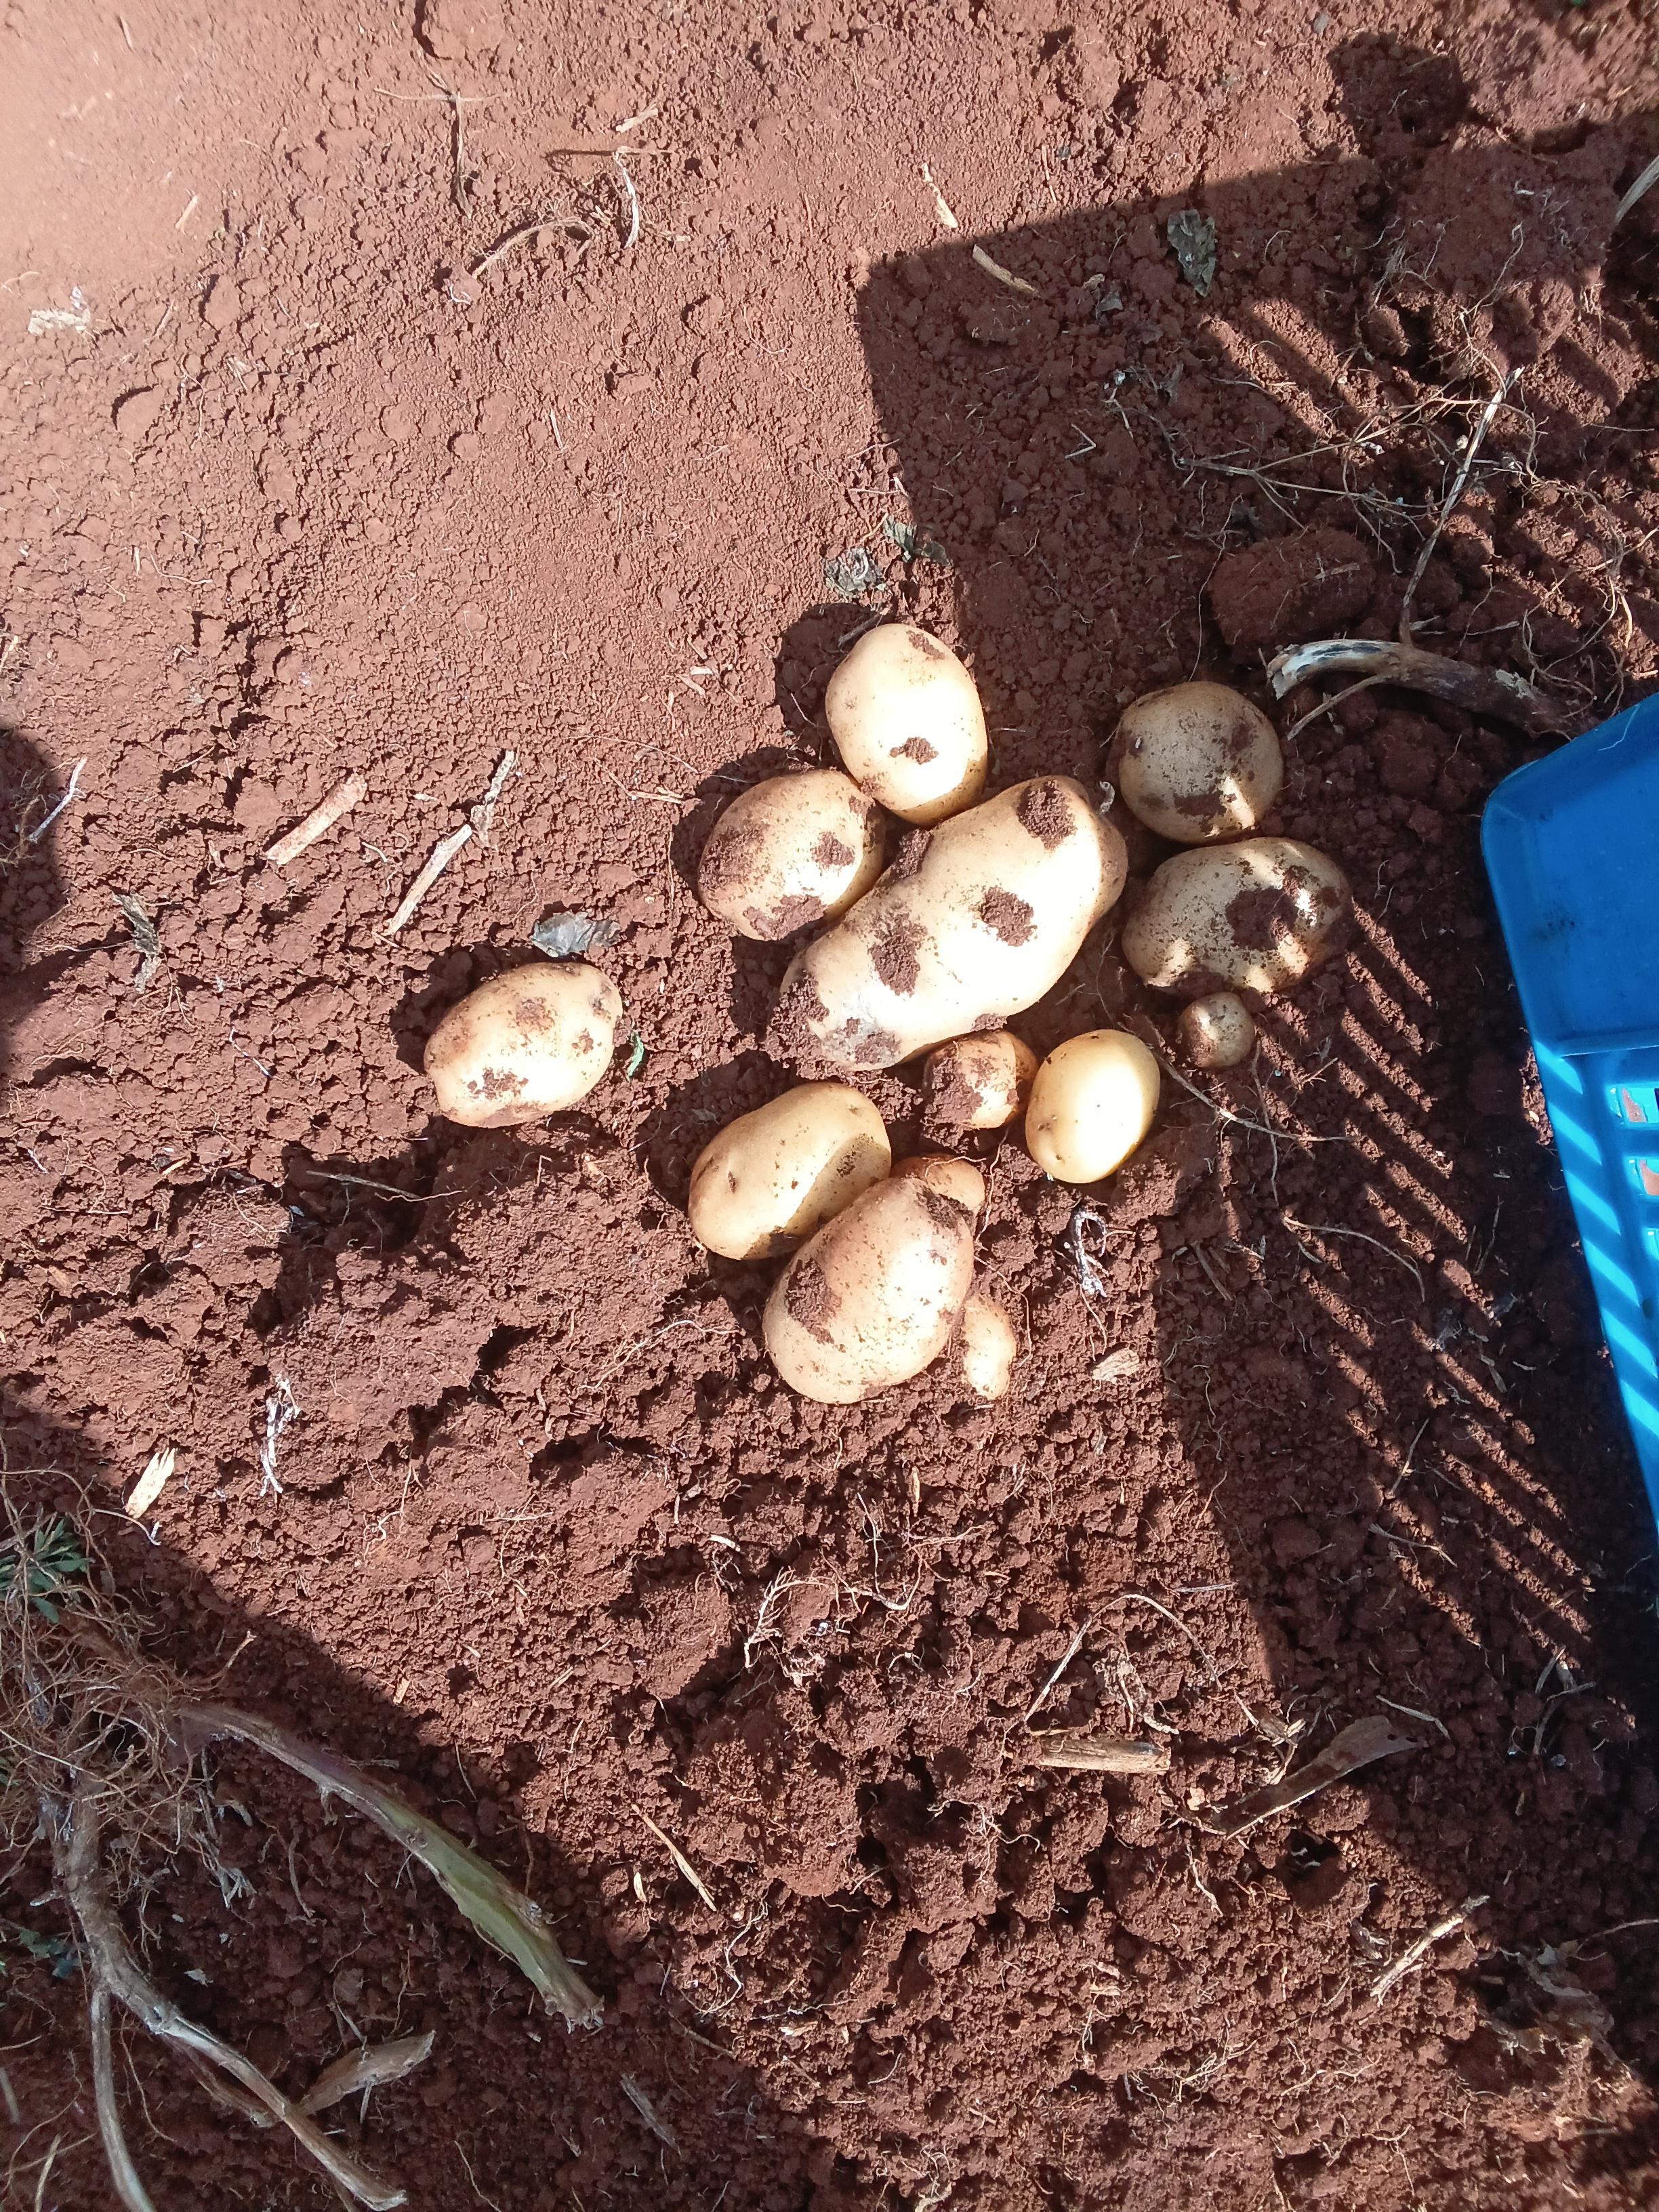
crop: potato
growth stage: harvest
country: Kenya
